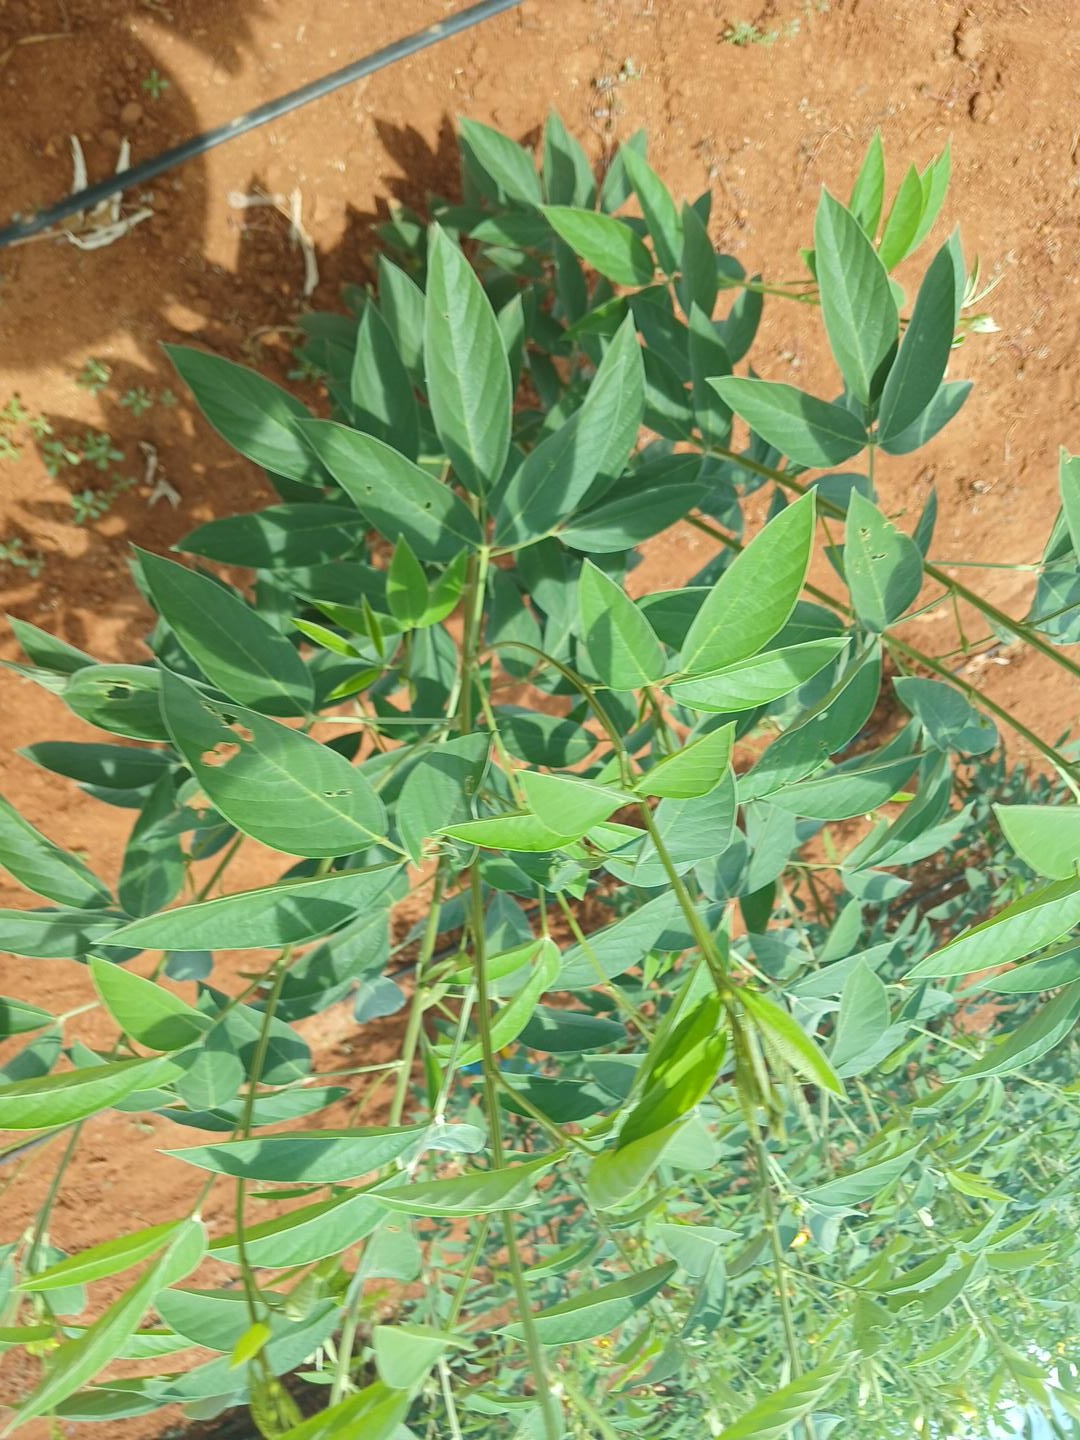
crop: pigeonpea
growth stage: development pod
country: Kenya
